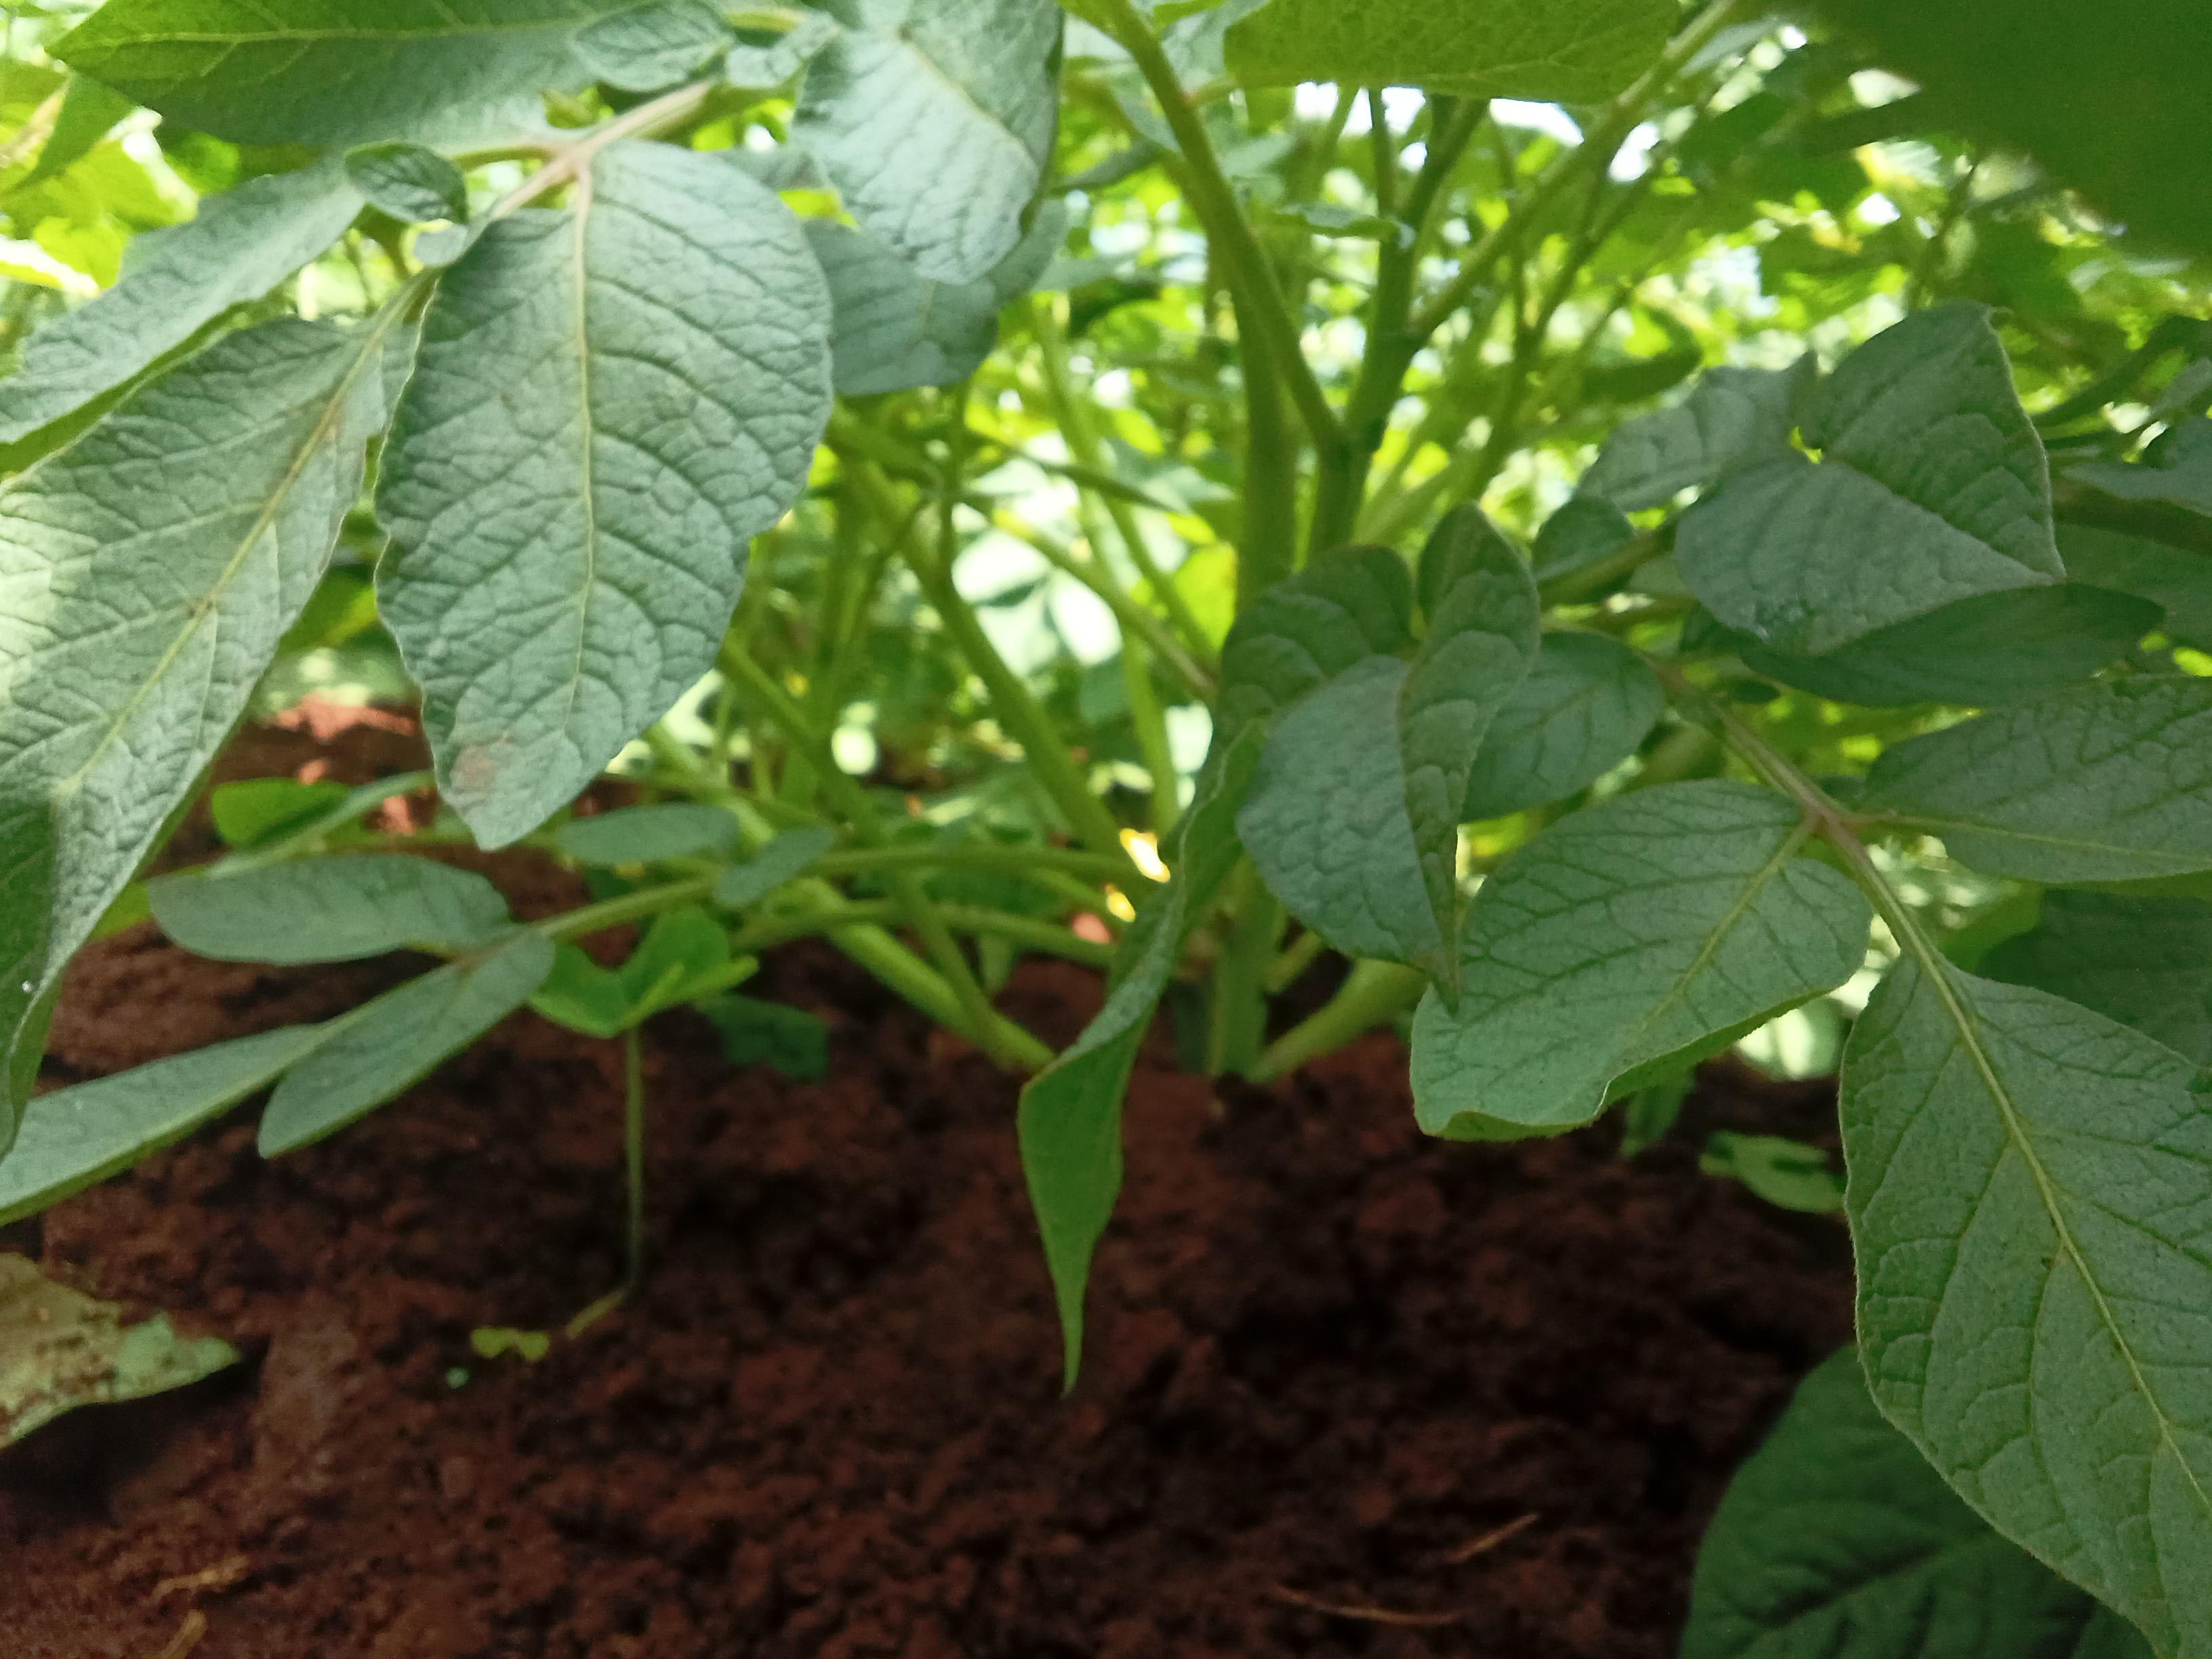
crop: potato
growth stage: harvest maturity
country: Kenya
